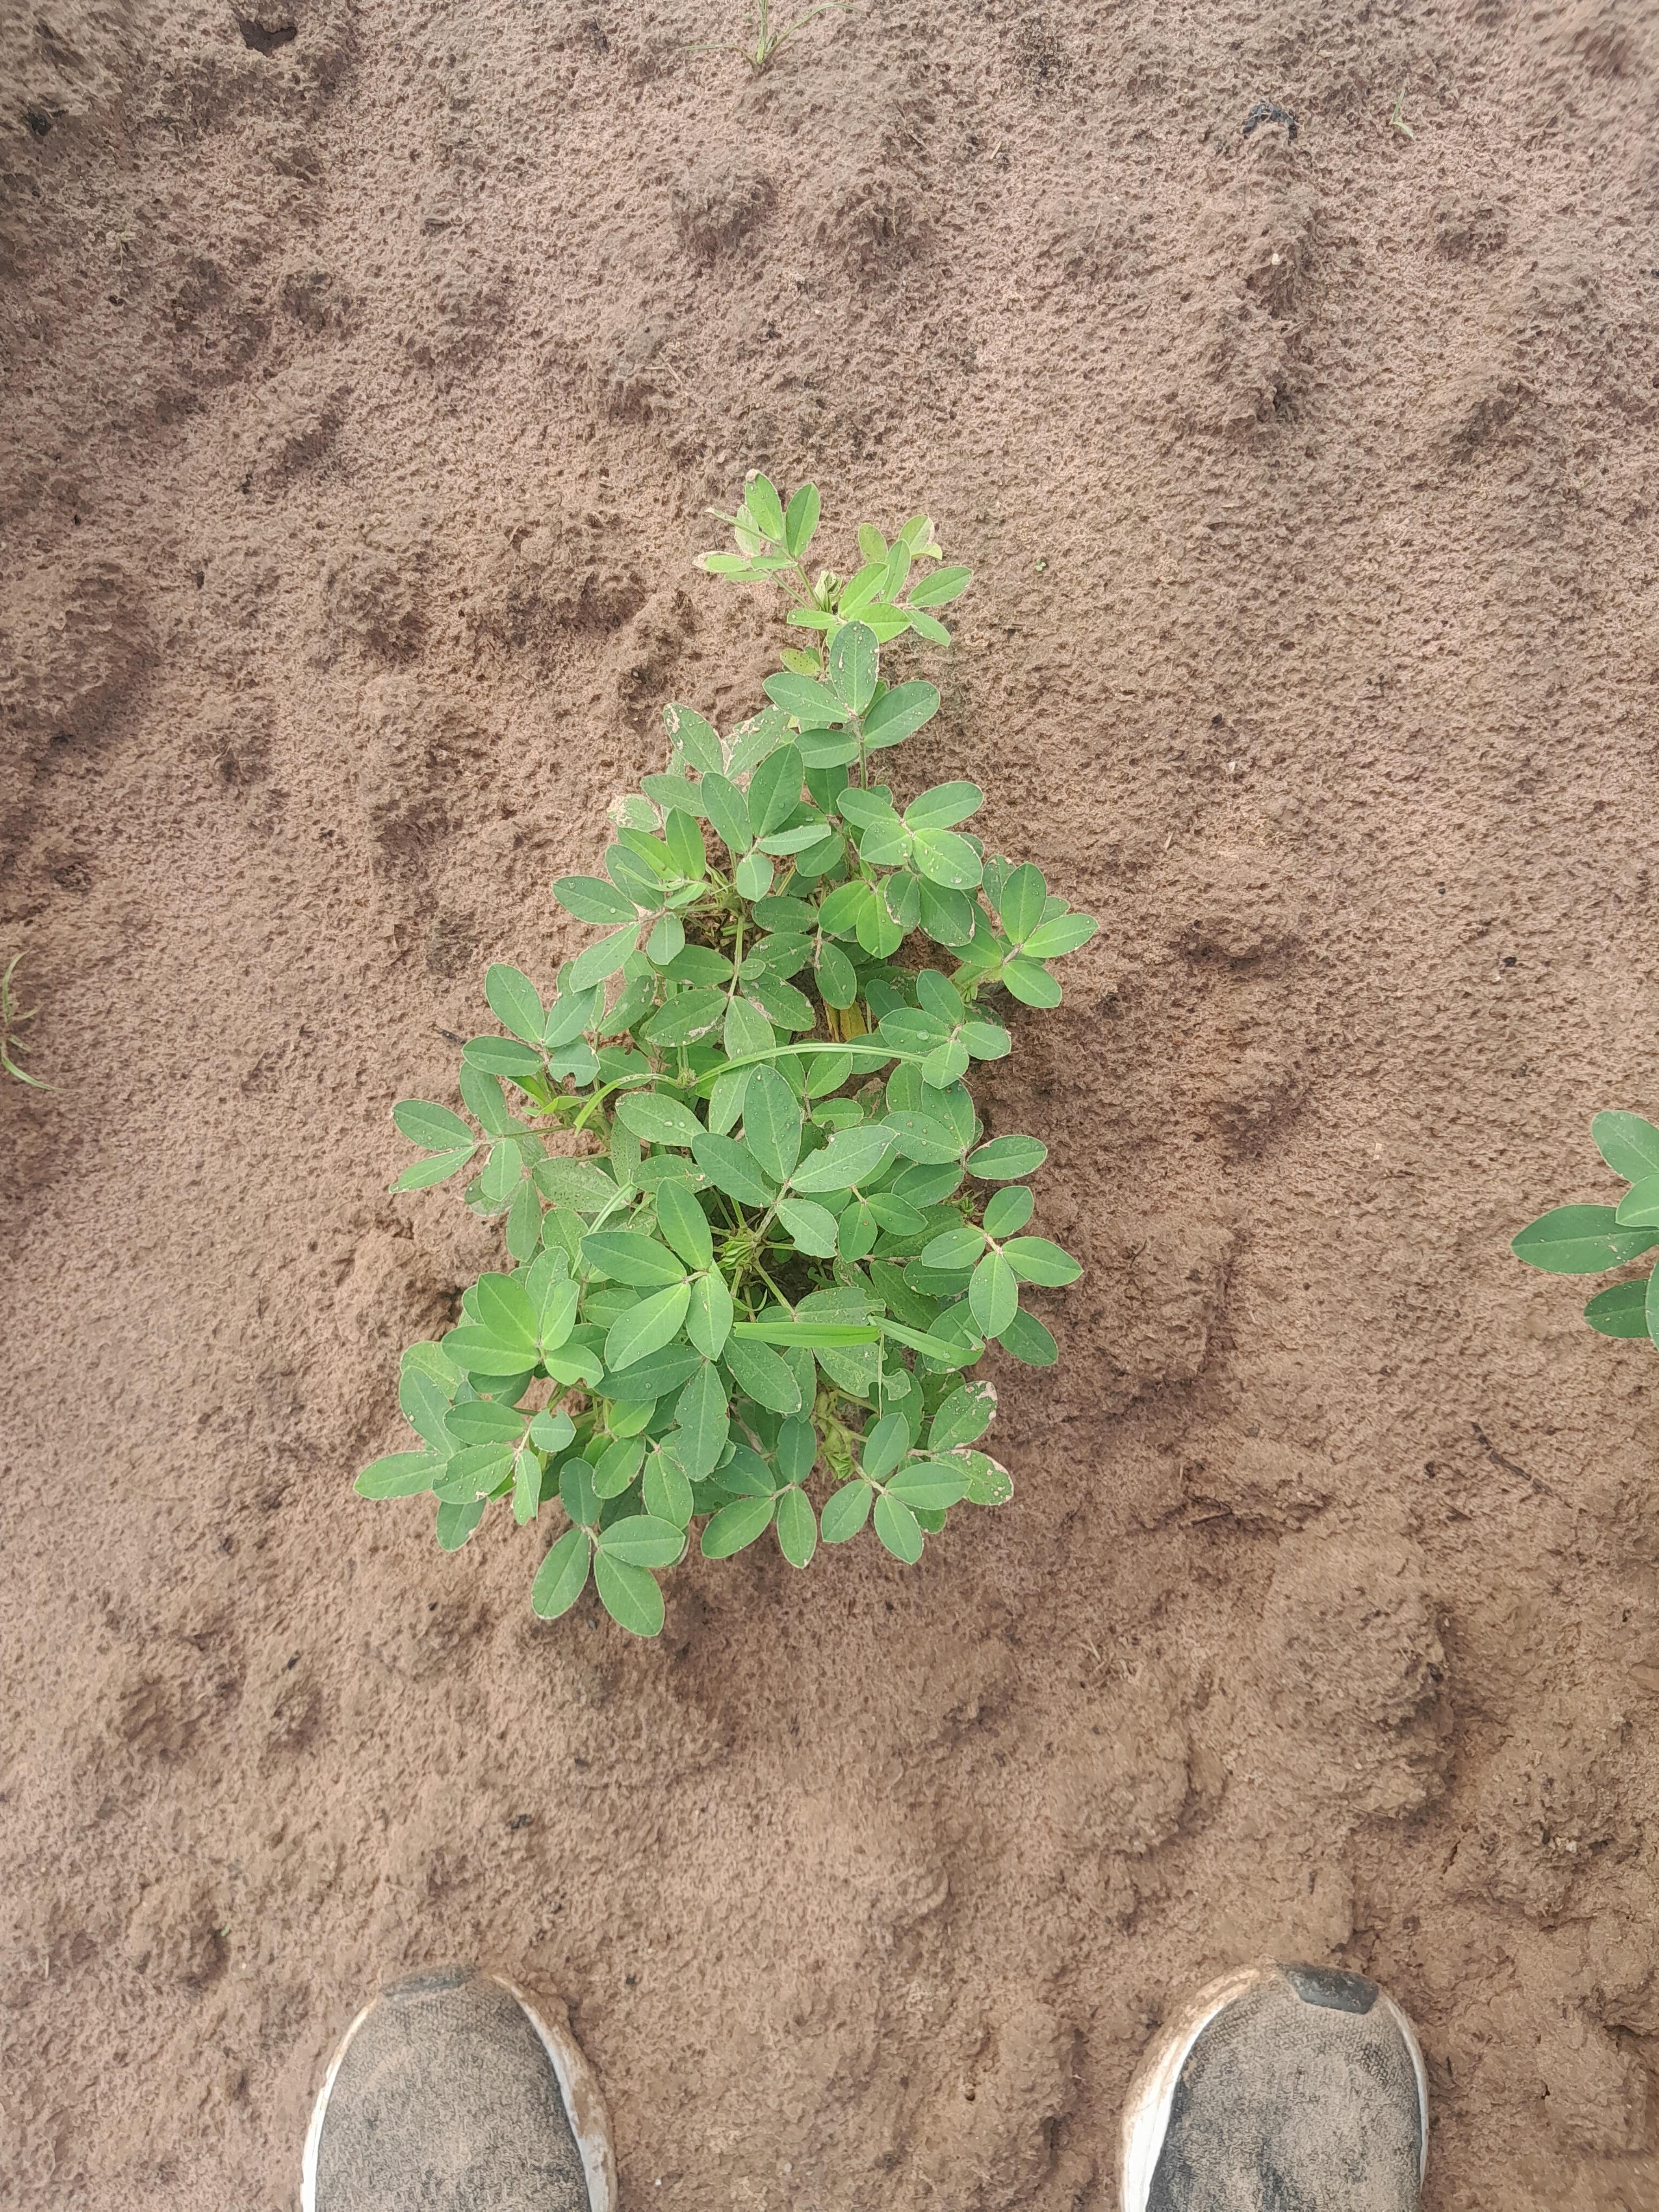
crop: groundnut
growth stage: flowering
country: Senegal
